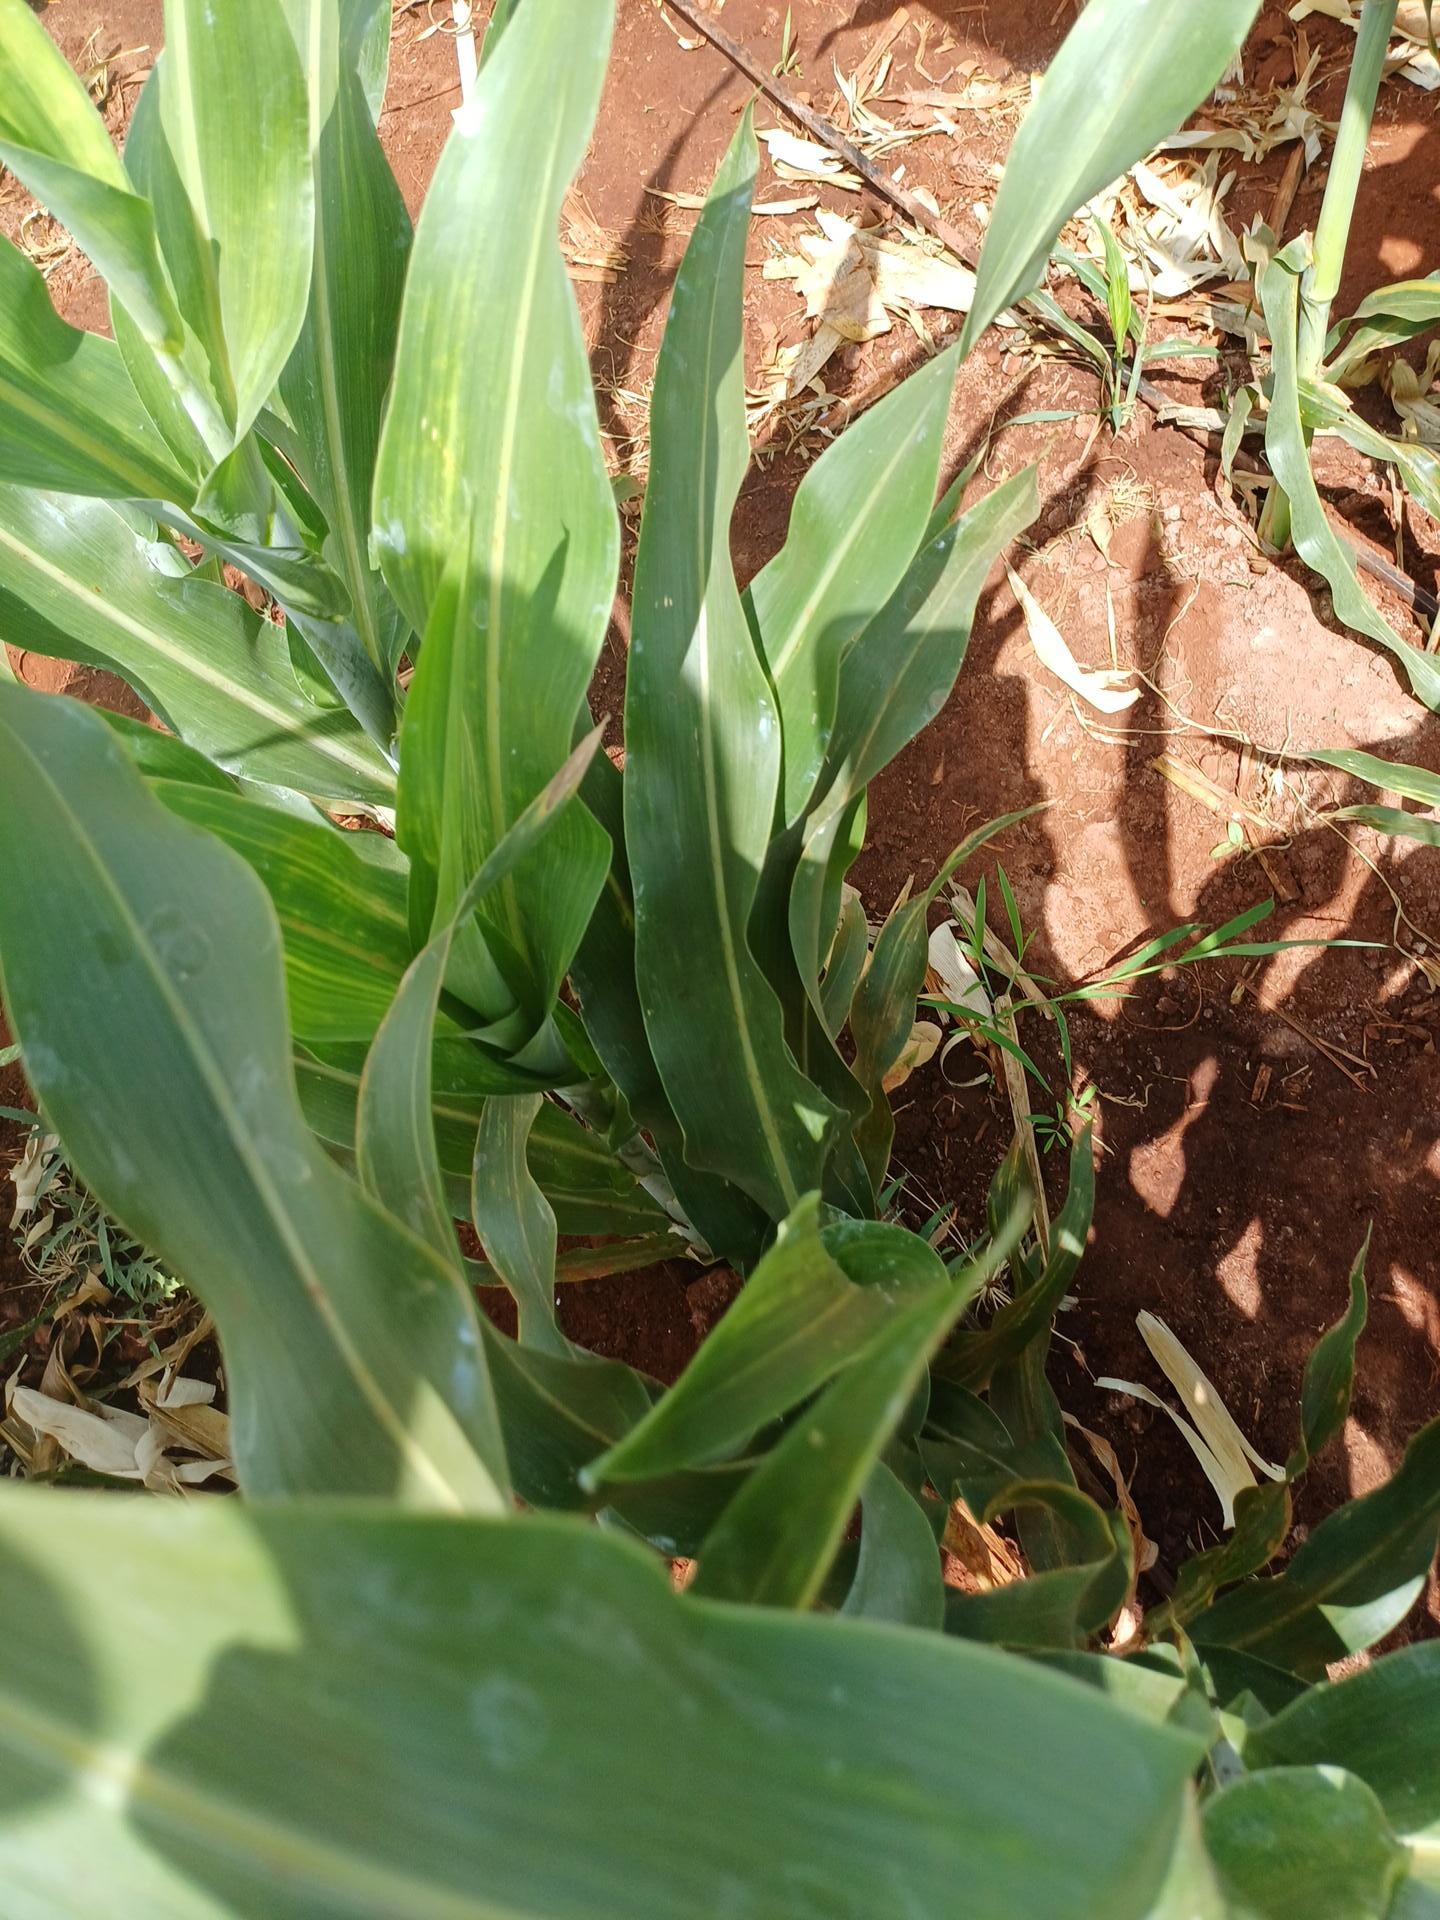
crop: sorghum
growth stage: heading tuber
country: Kenya
